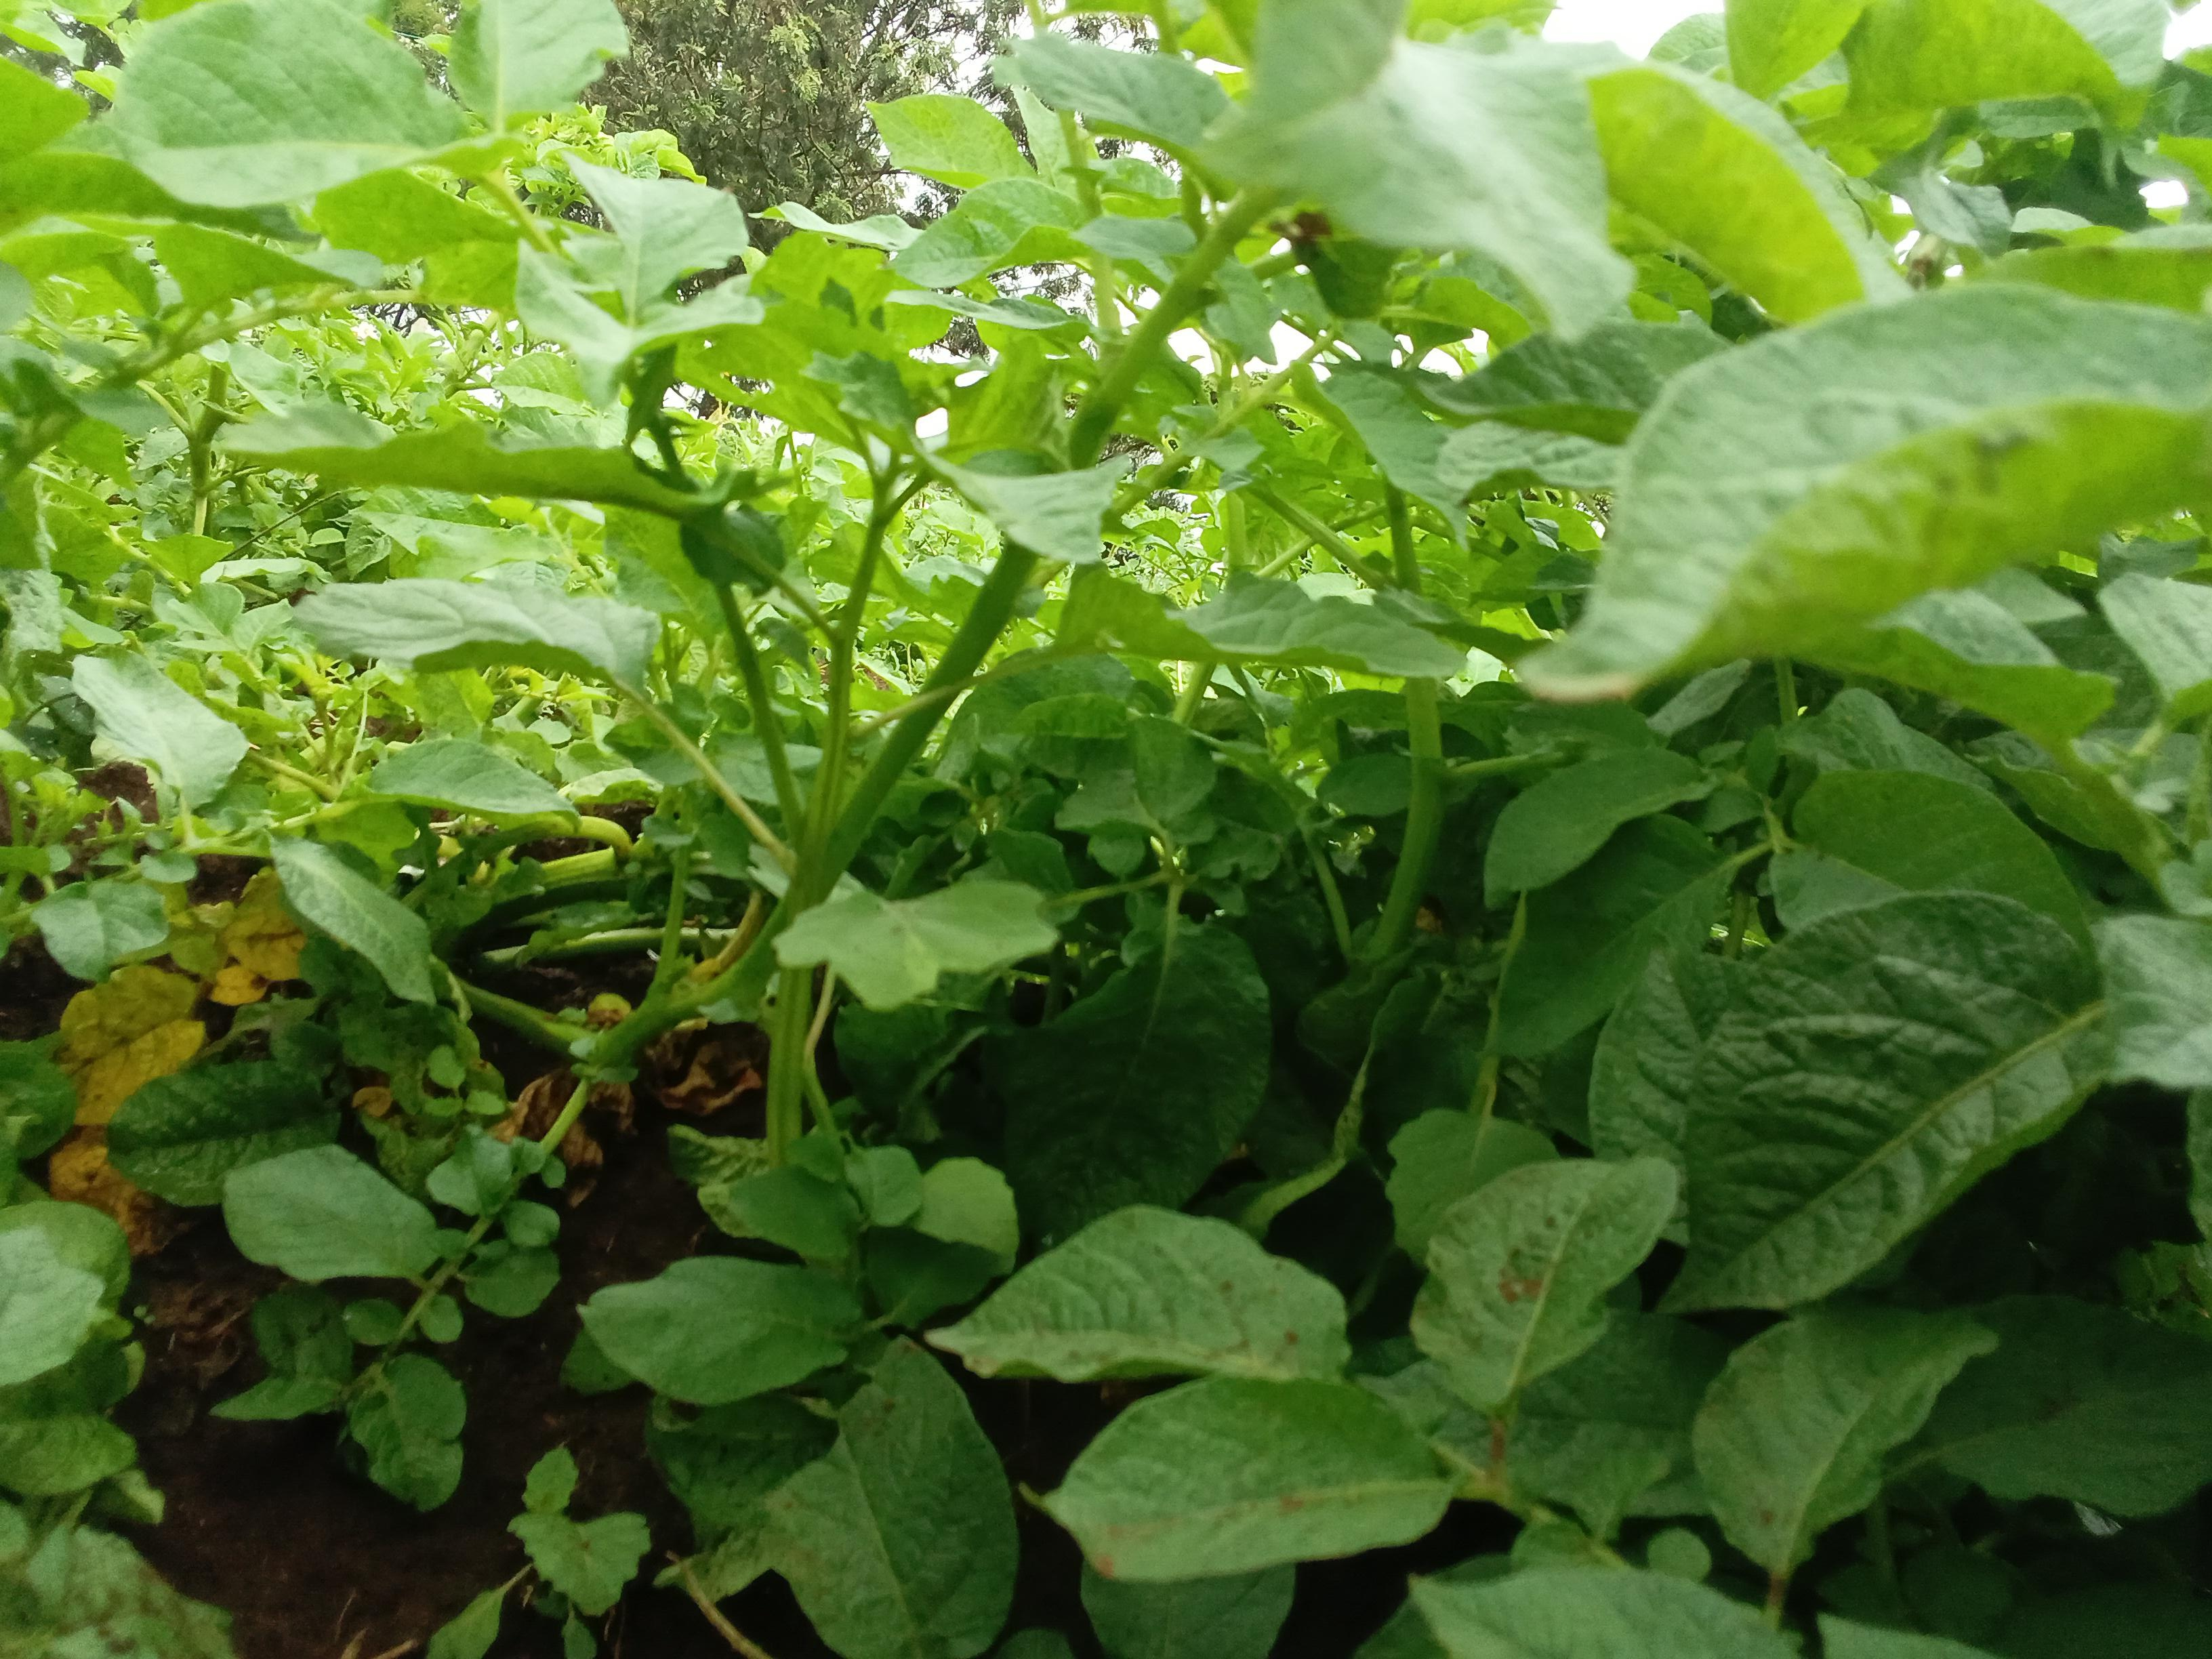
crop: potato
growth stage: vegetative
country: Kenya
